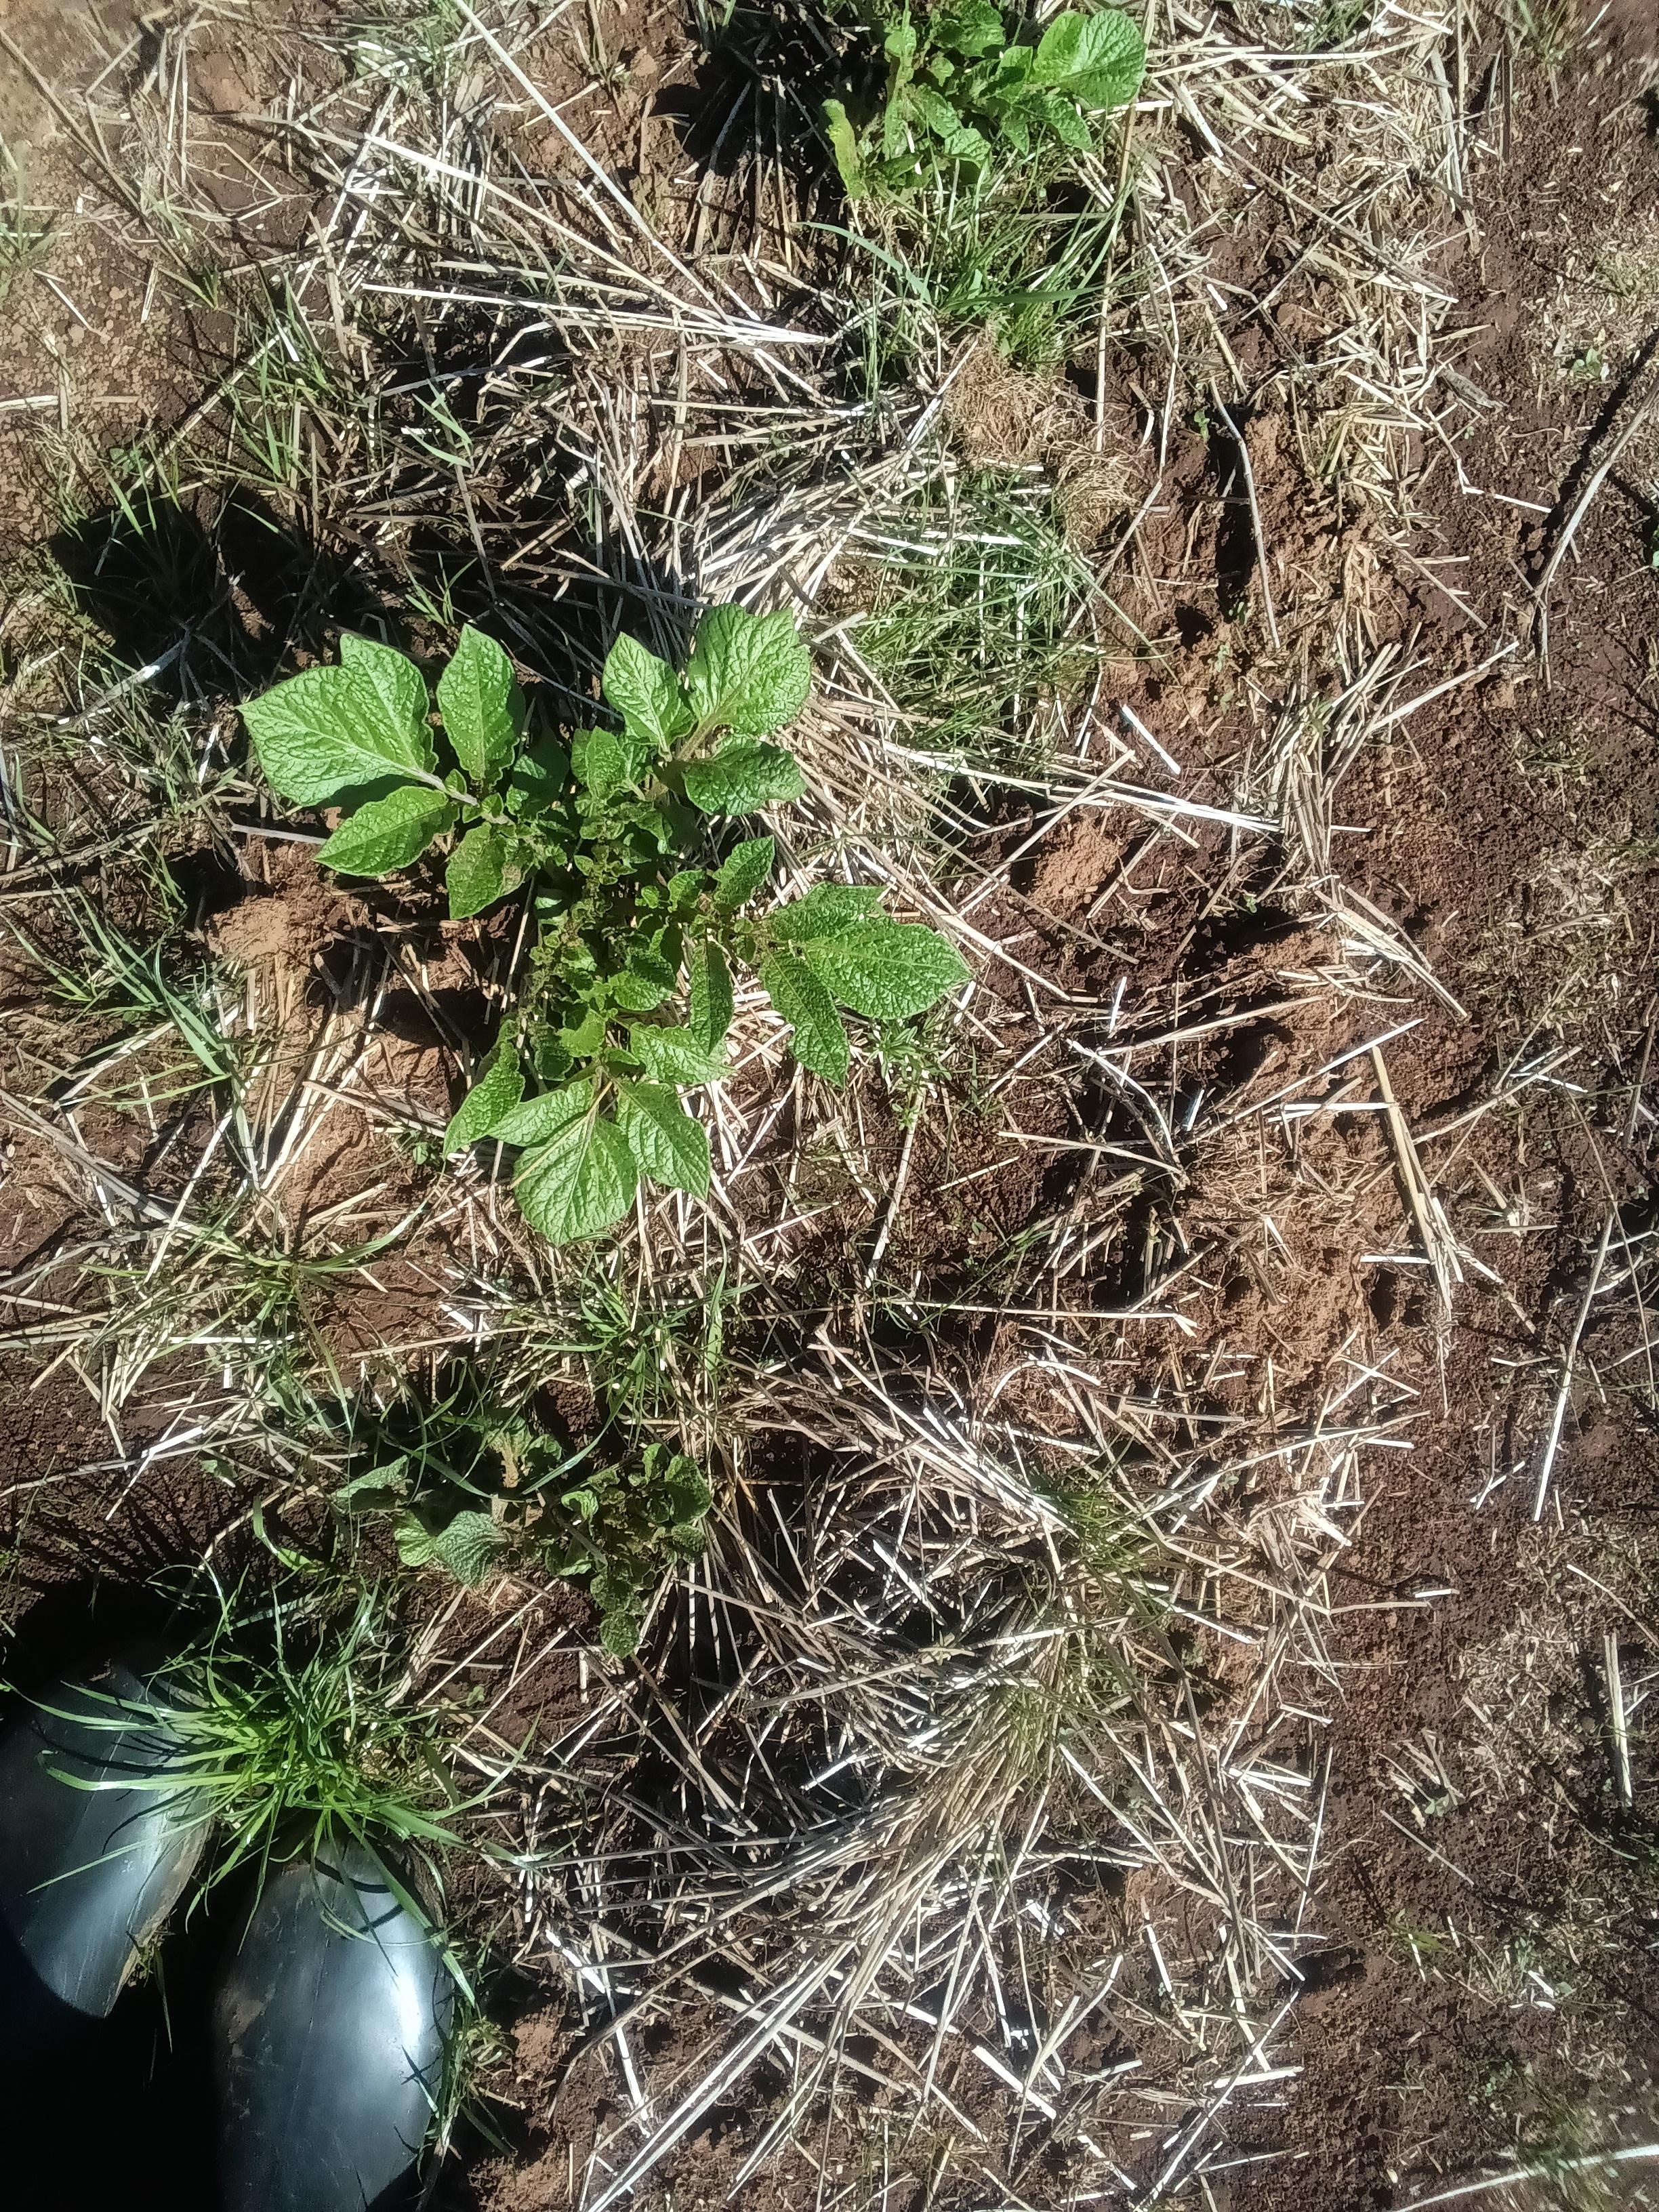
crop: potato
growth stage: emergence
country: Kenya
